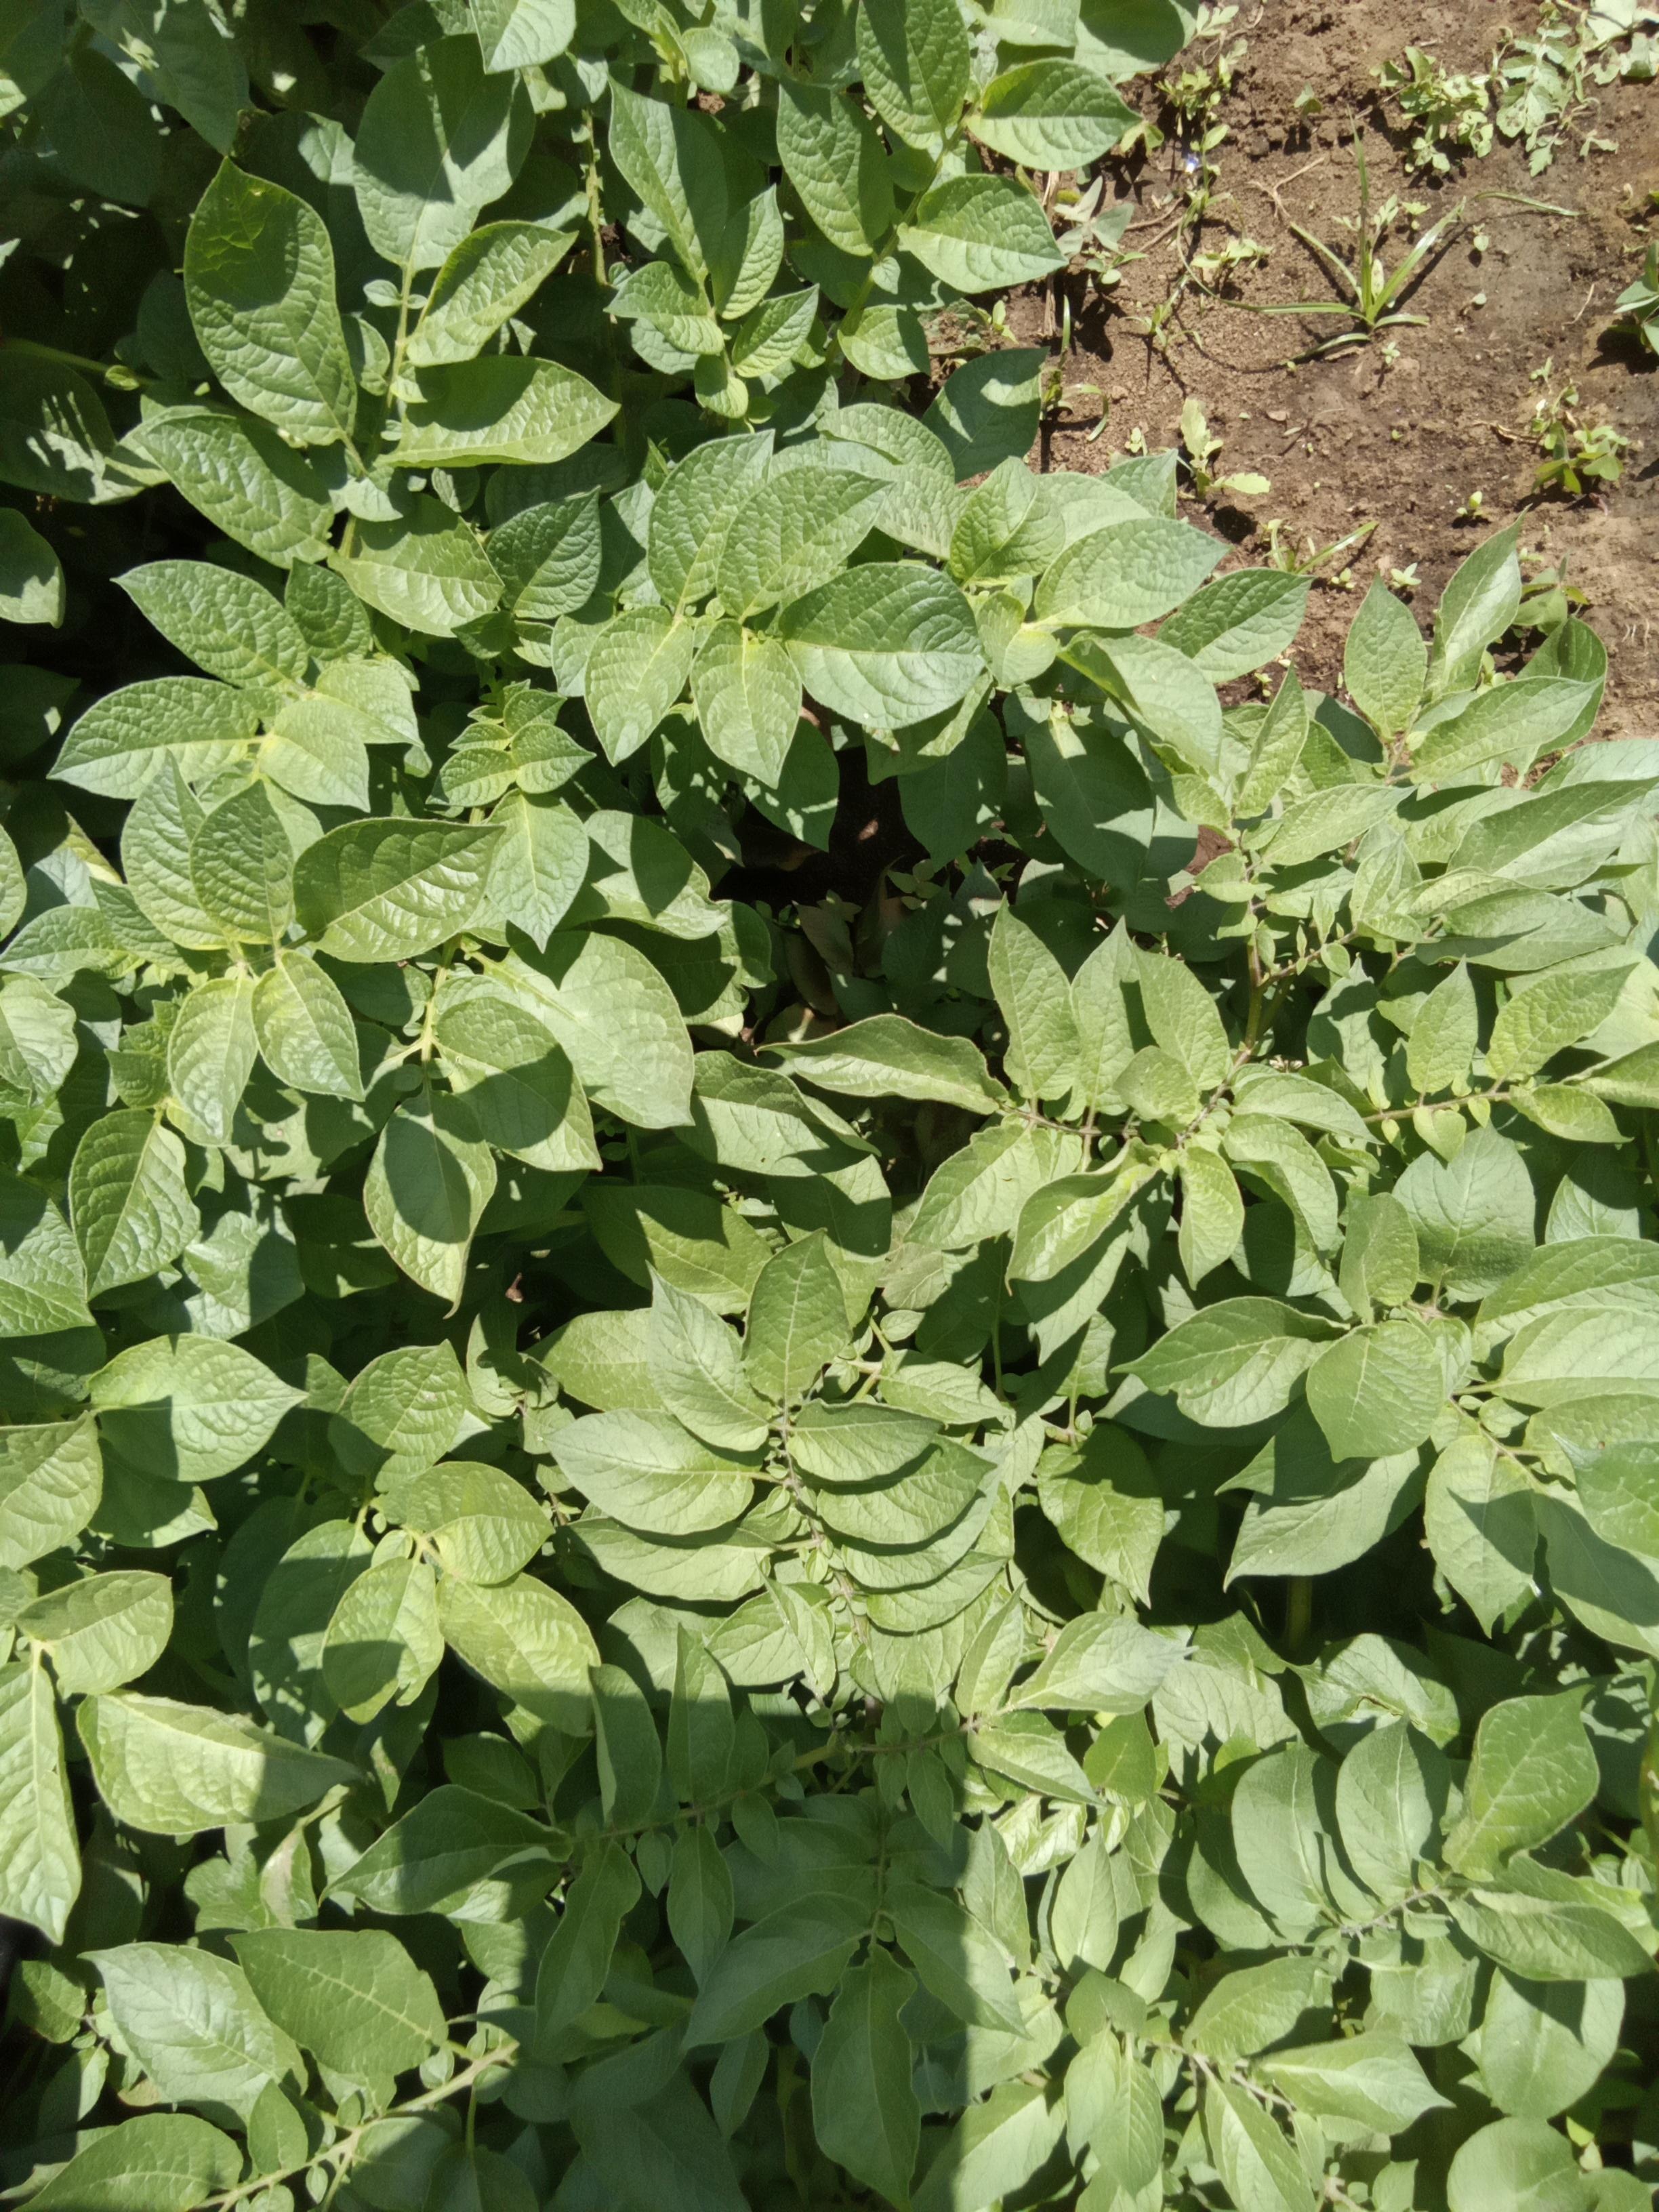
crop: potato
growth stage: vegetative
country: Kenya
